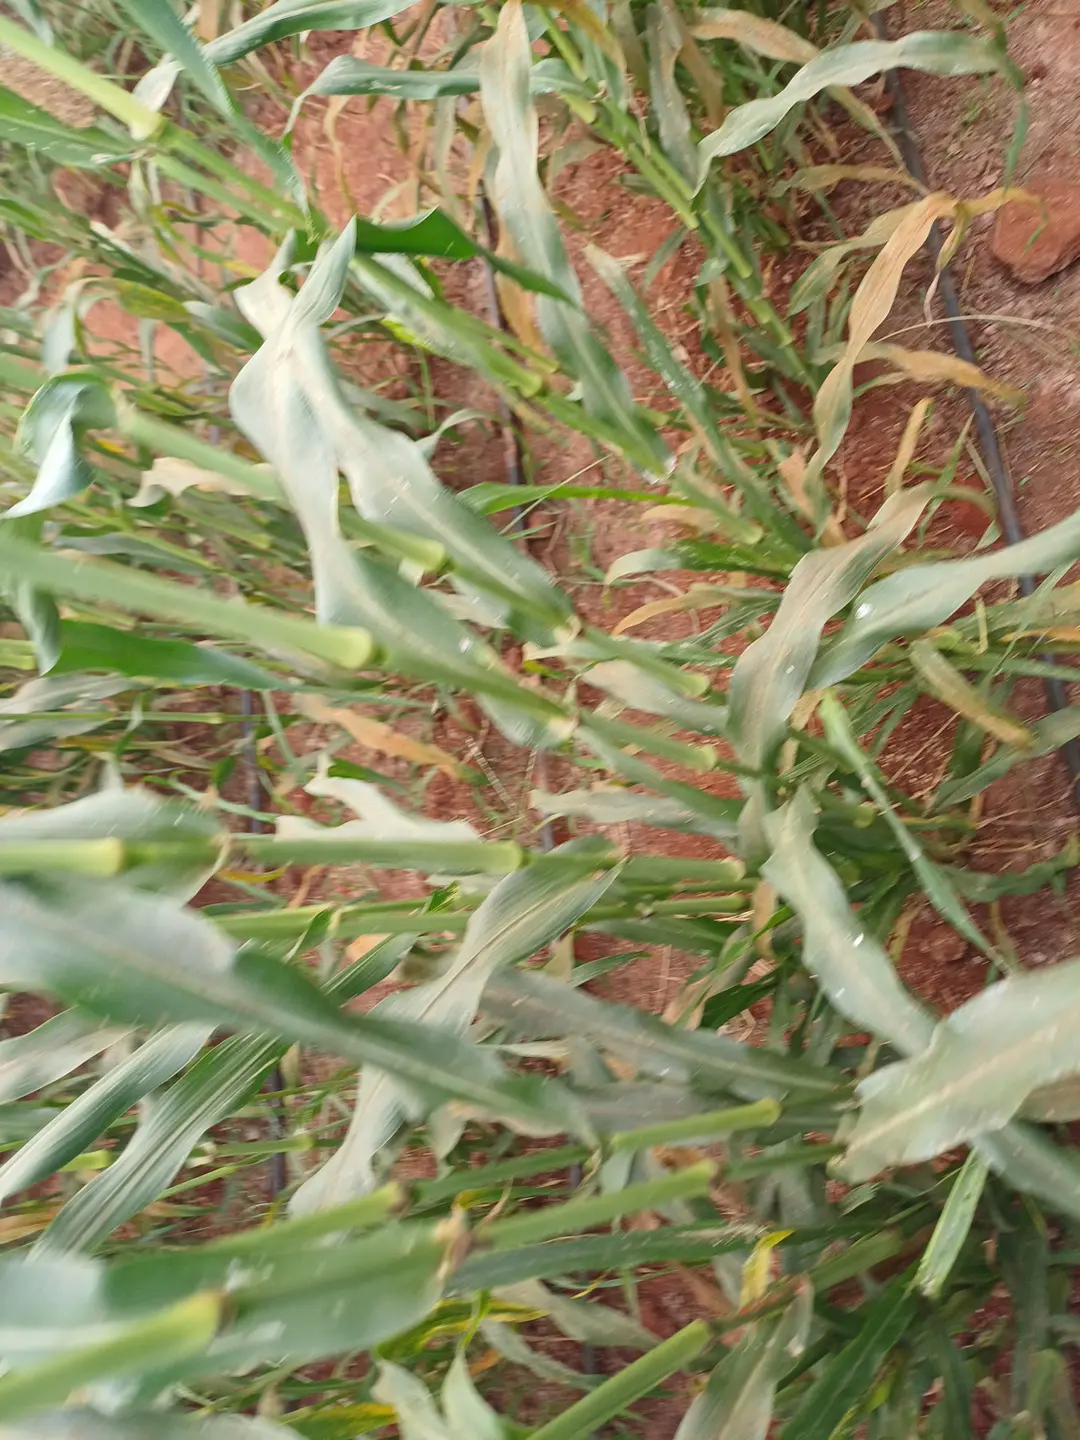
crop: pearl millet
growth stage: filling grain
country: Kenya
